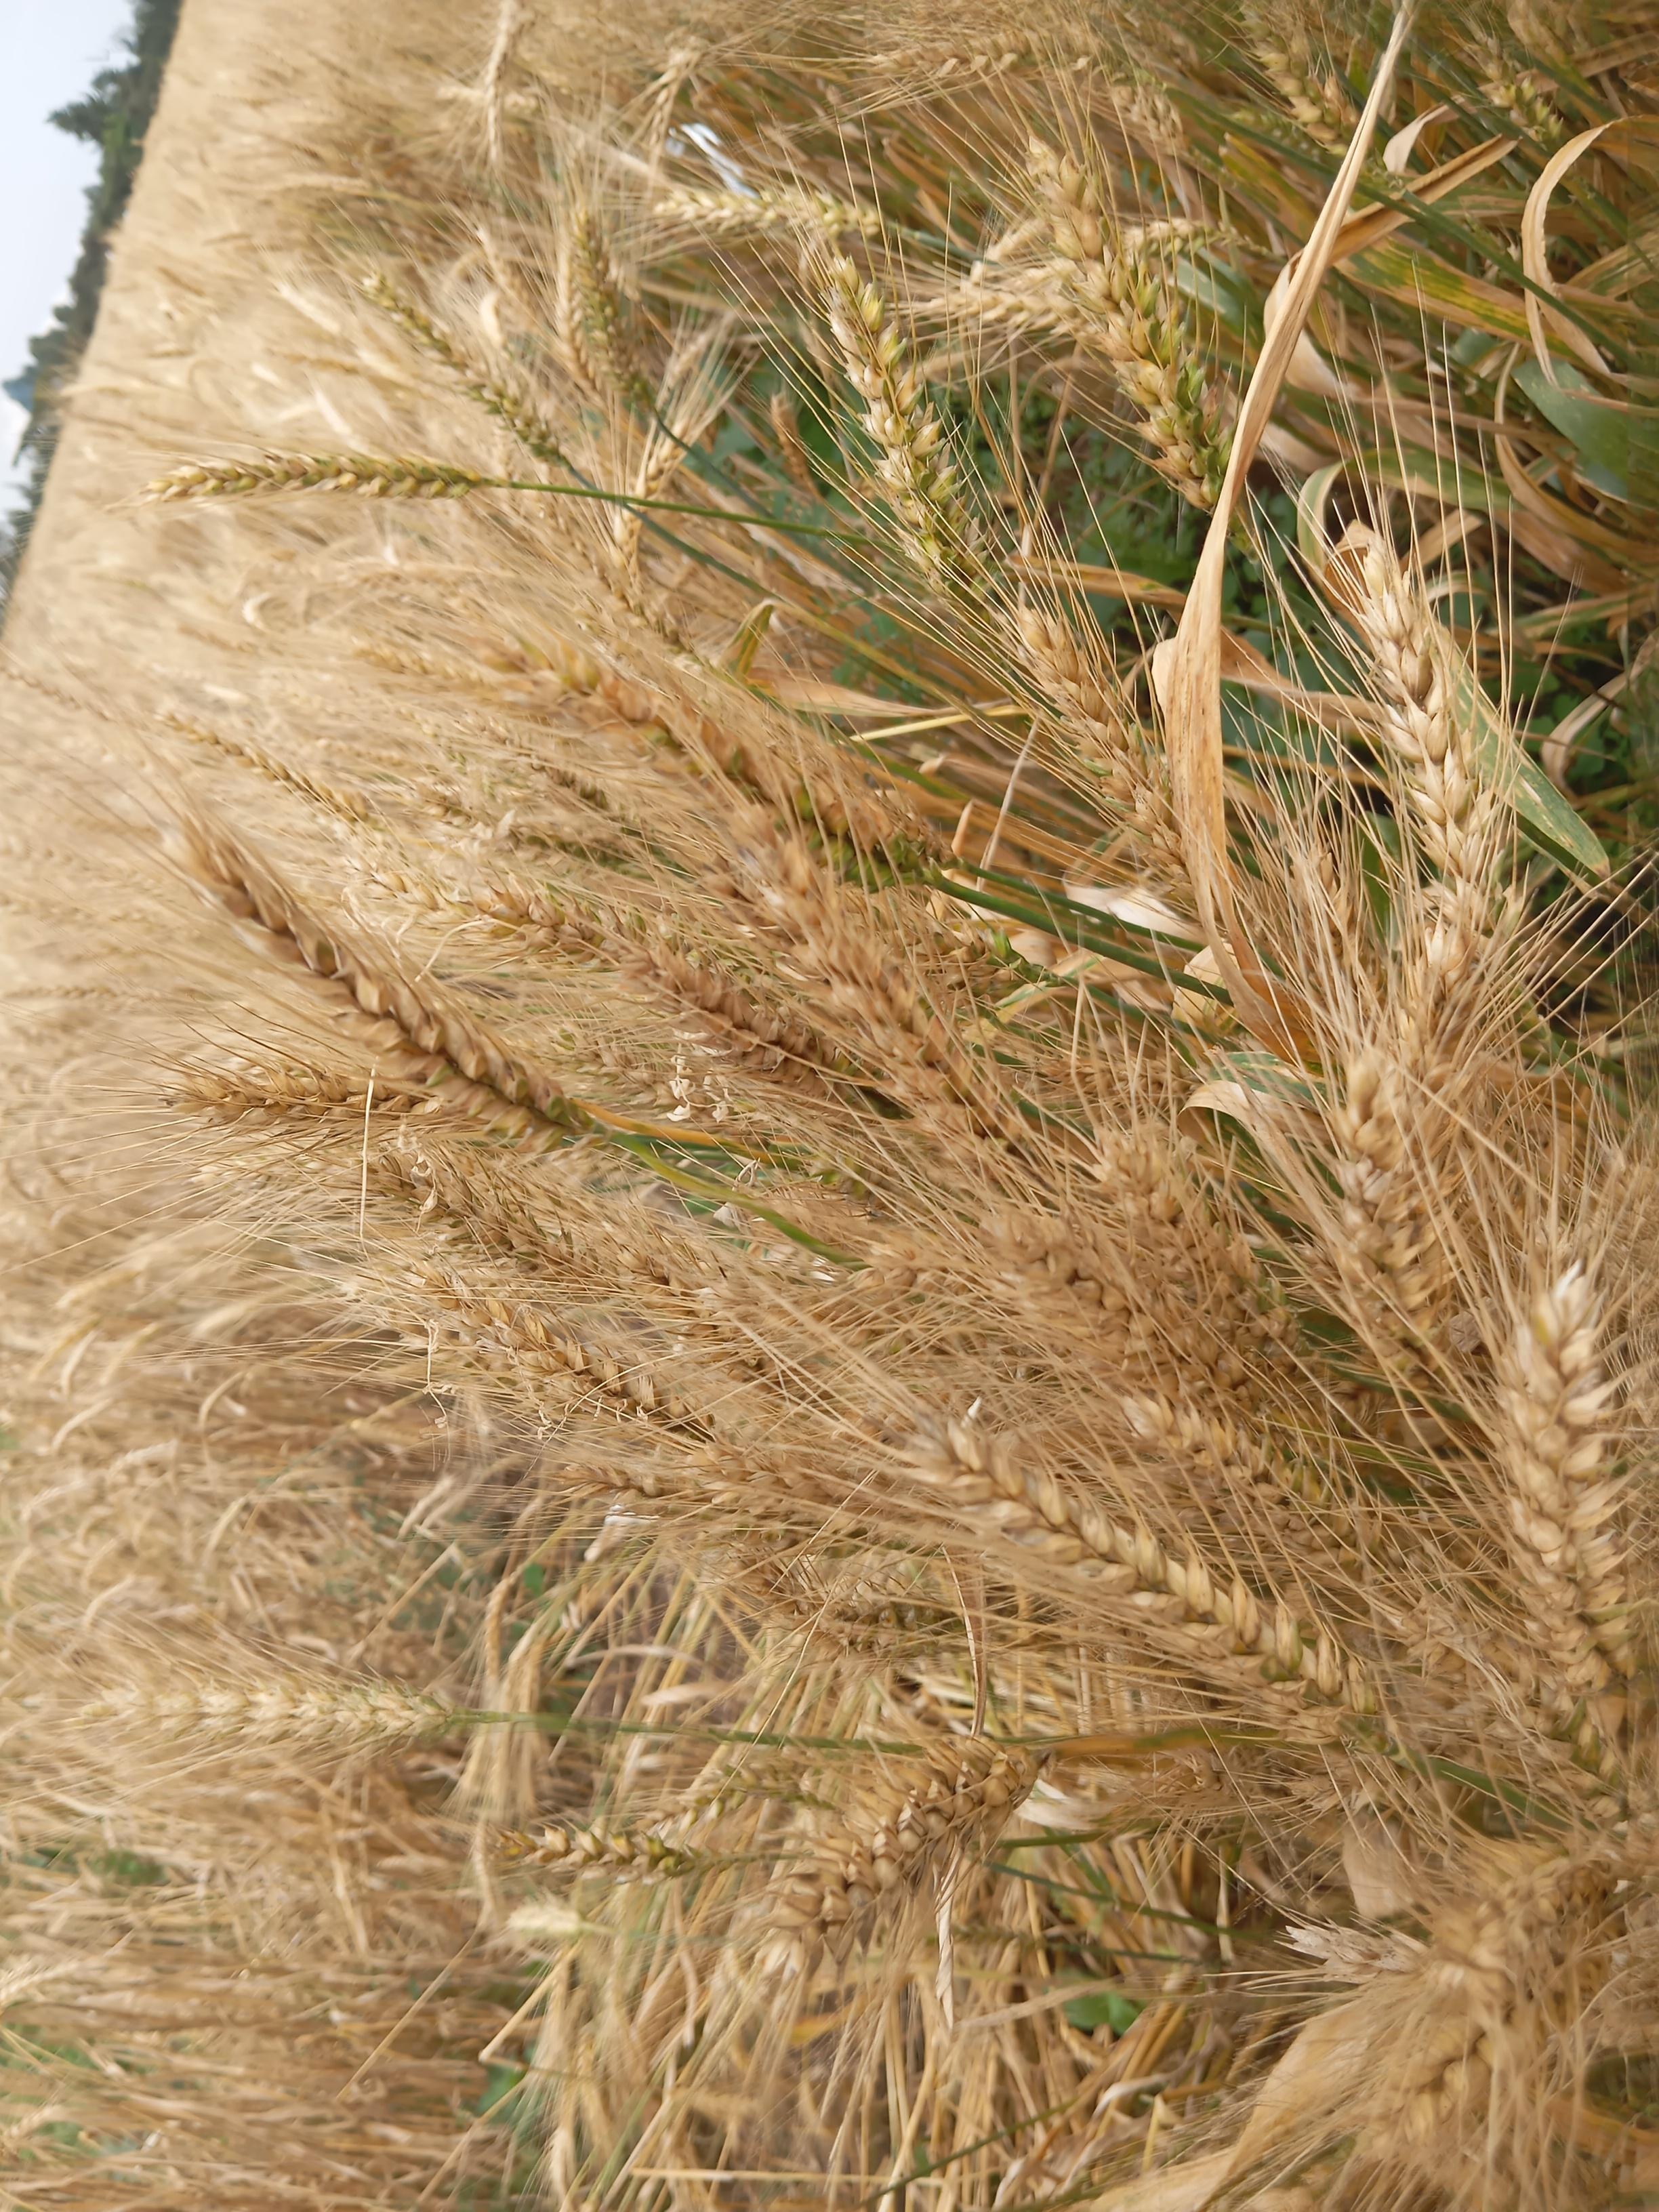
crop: wheat
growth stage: maturity
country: Kenya
